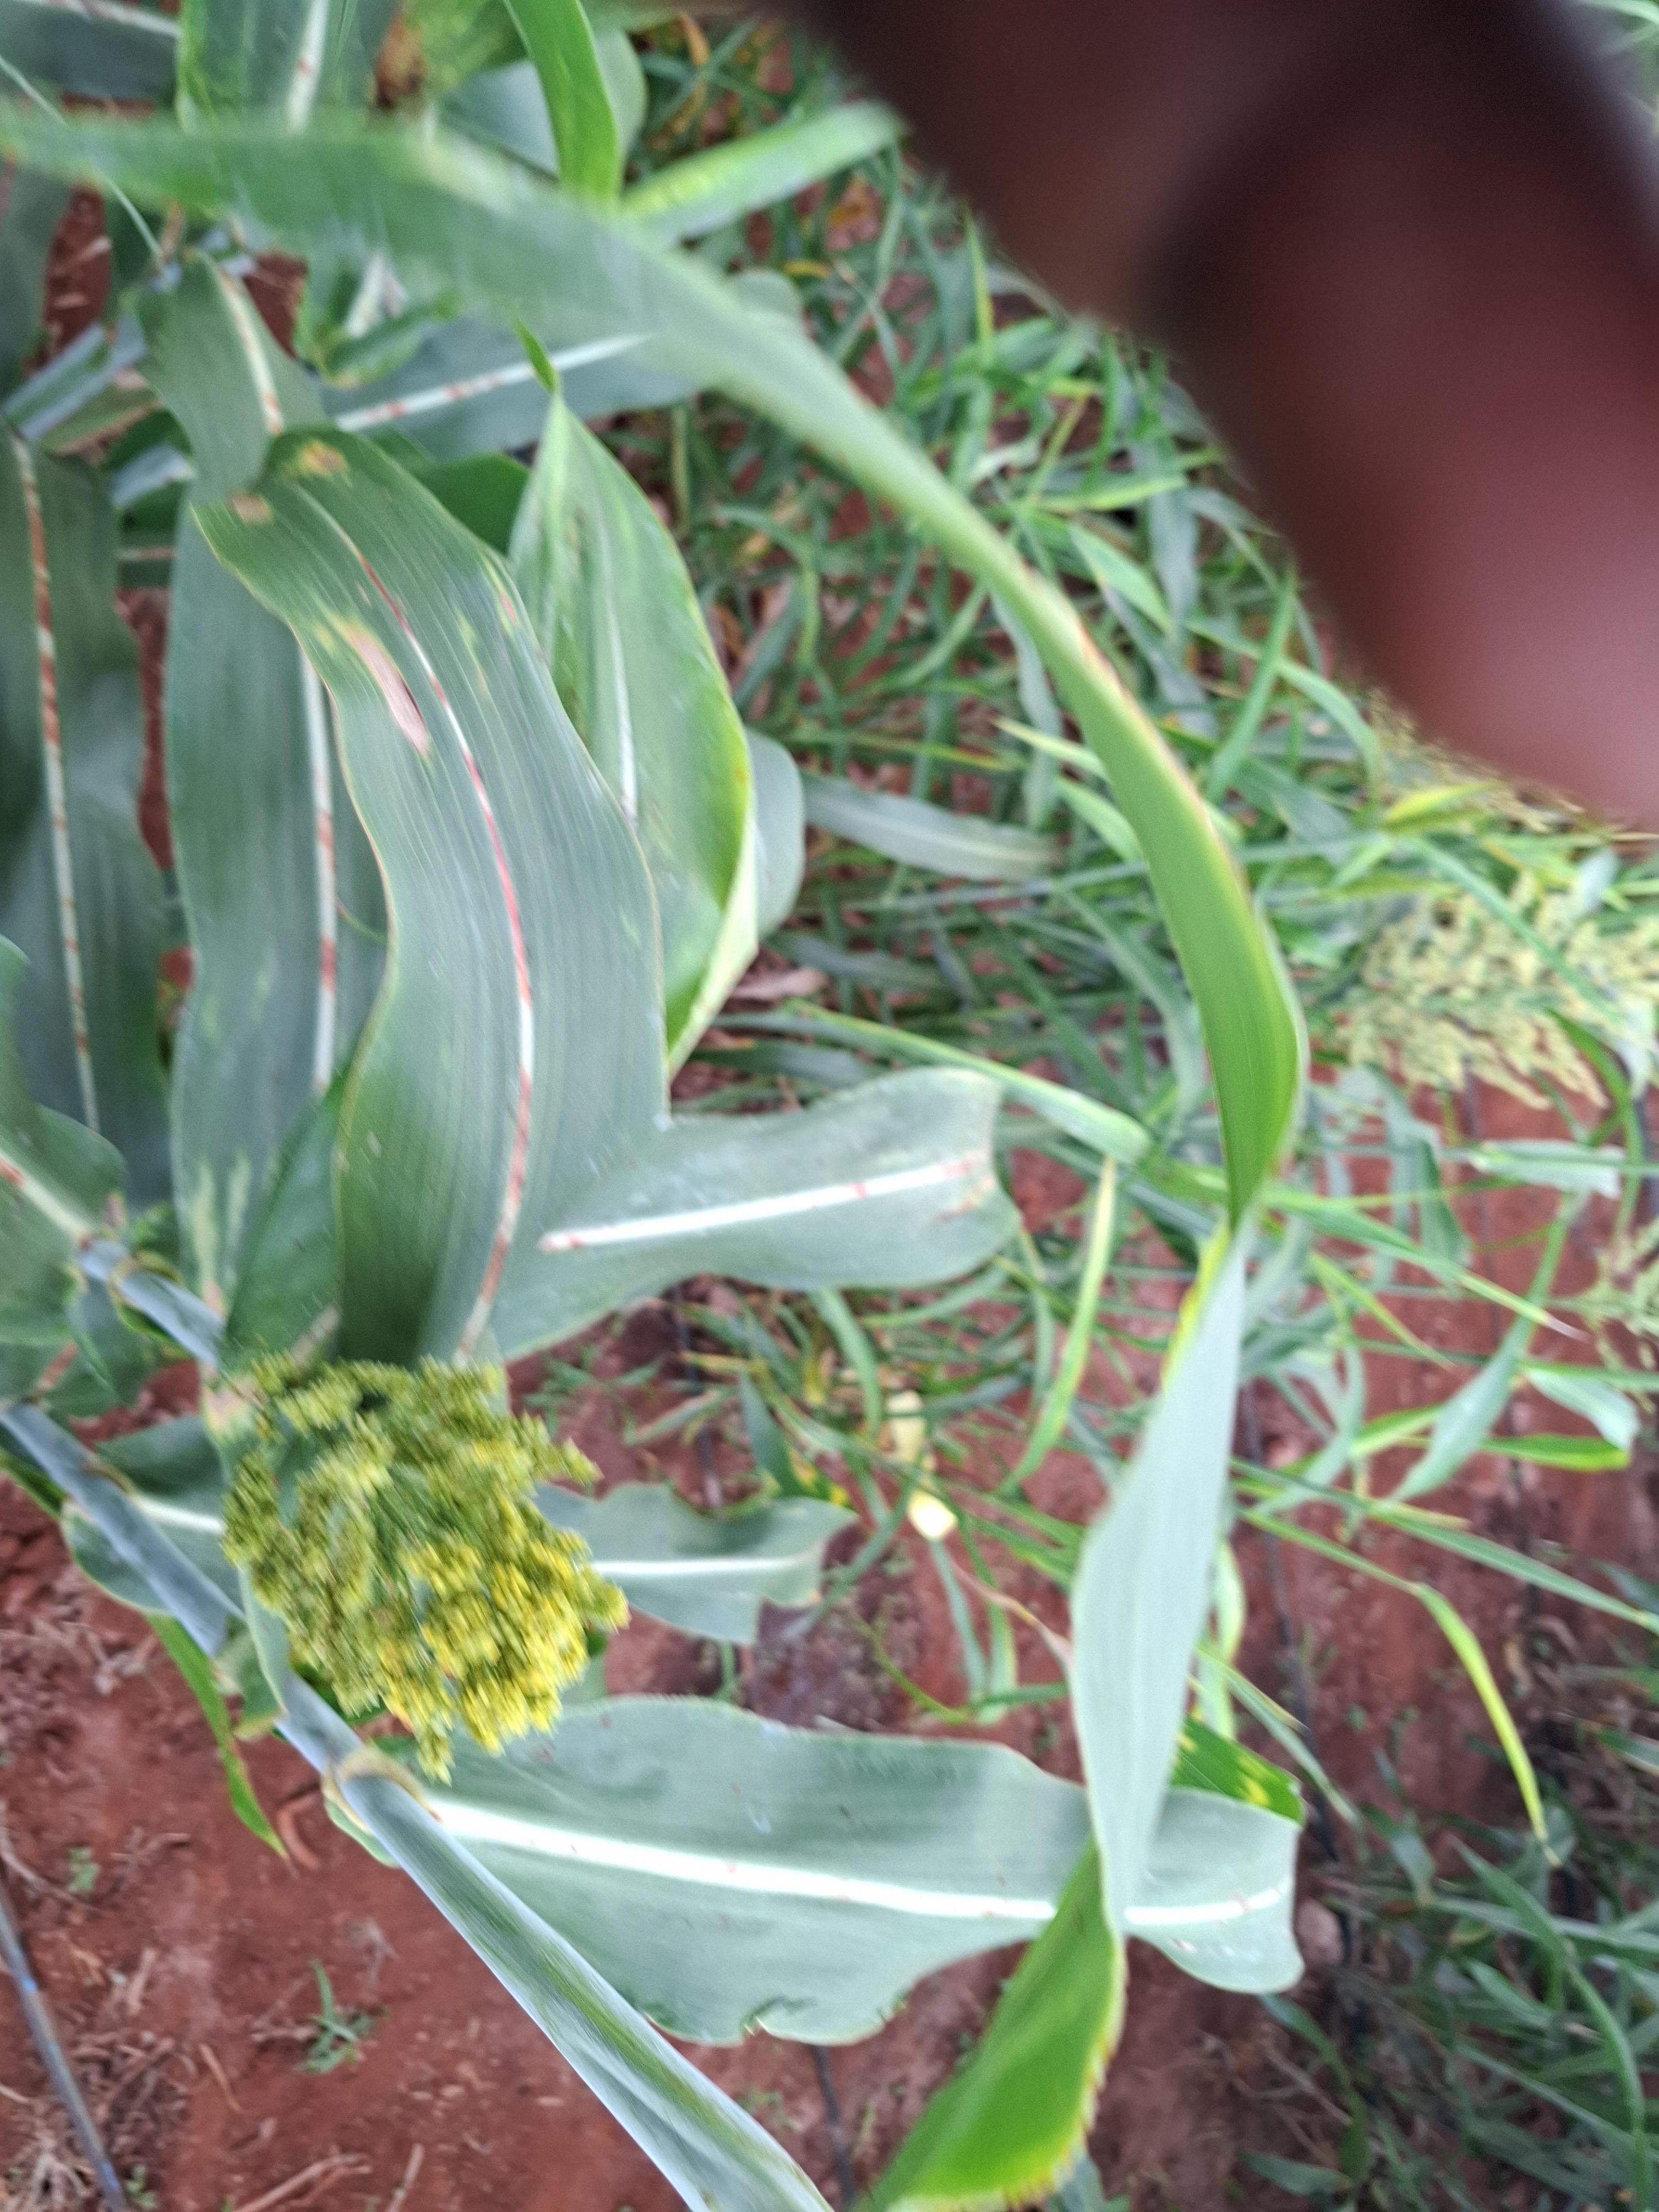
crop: sorghum
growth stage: flowering
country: Kenya
